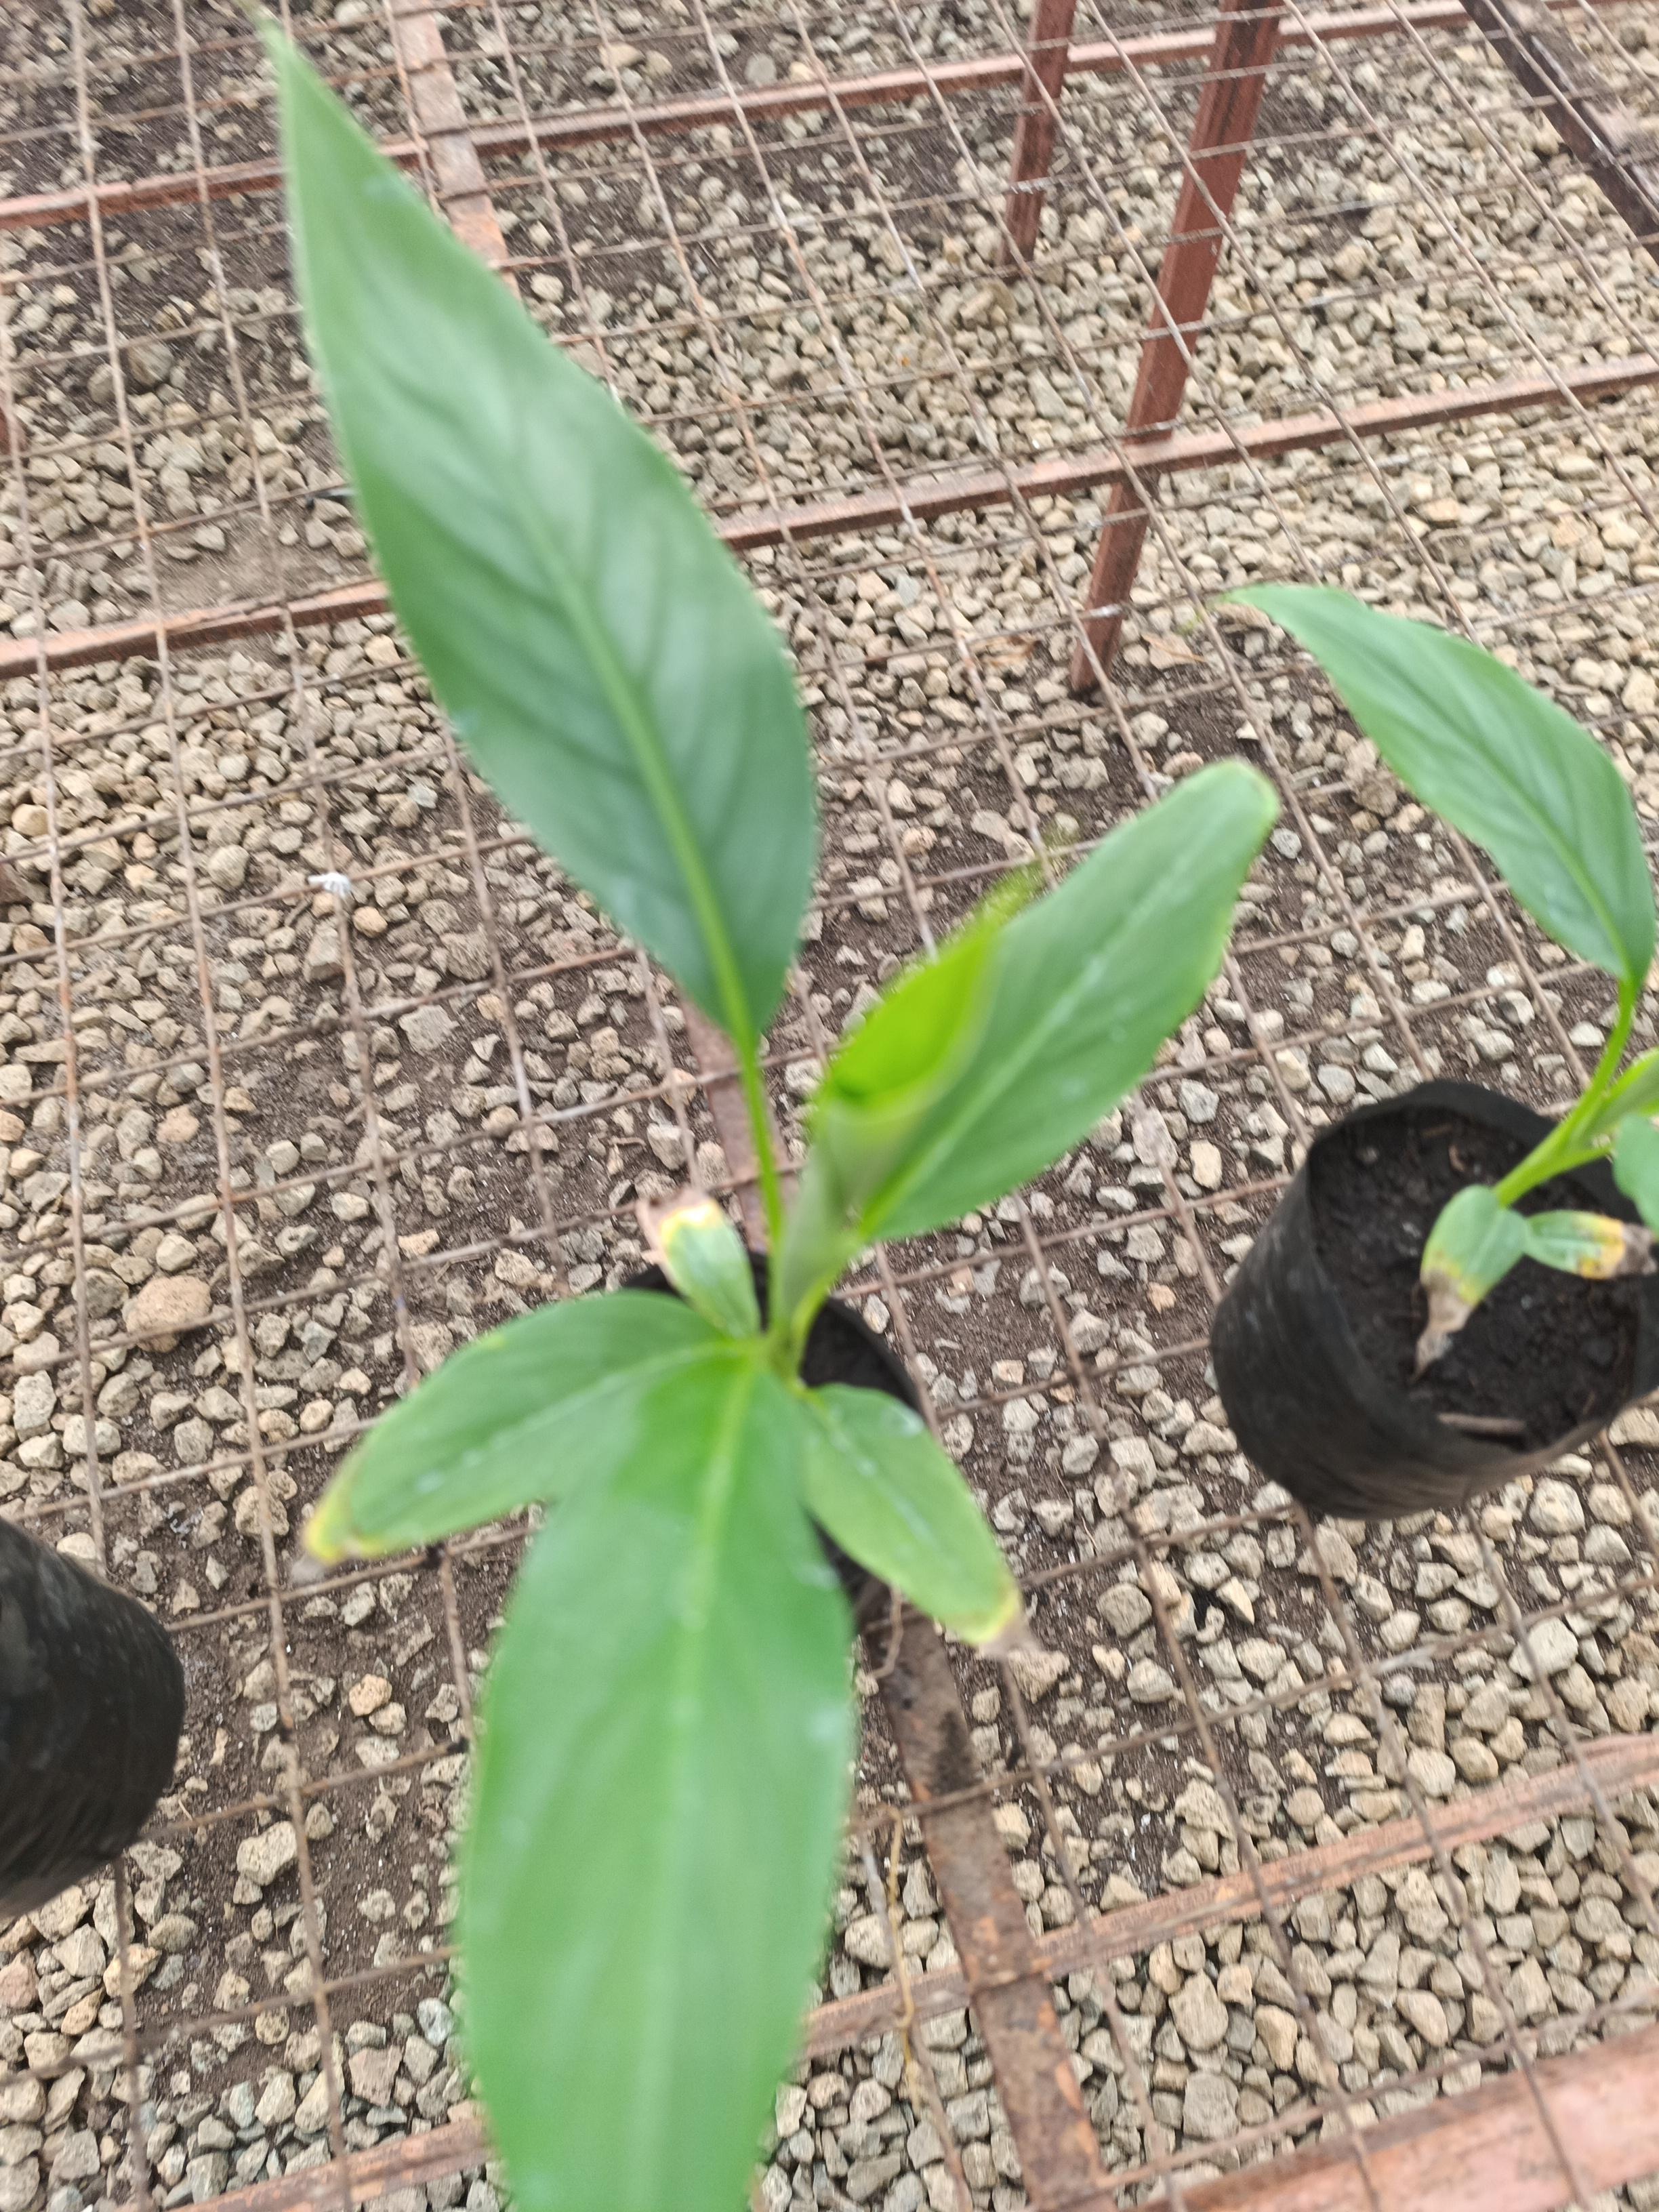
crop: banana
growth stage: vegetative
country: Tanzania
